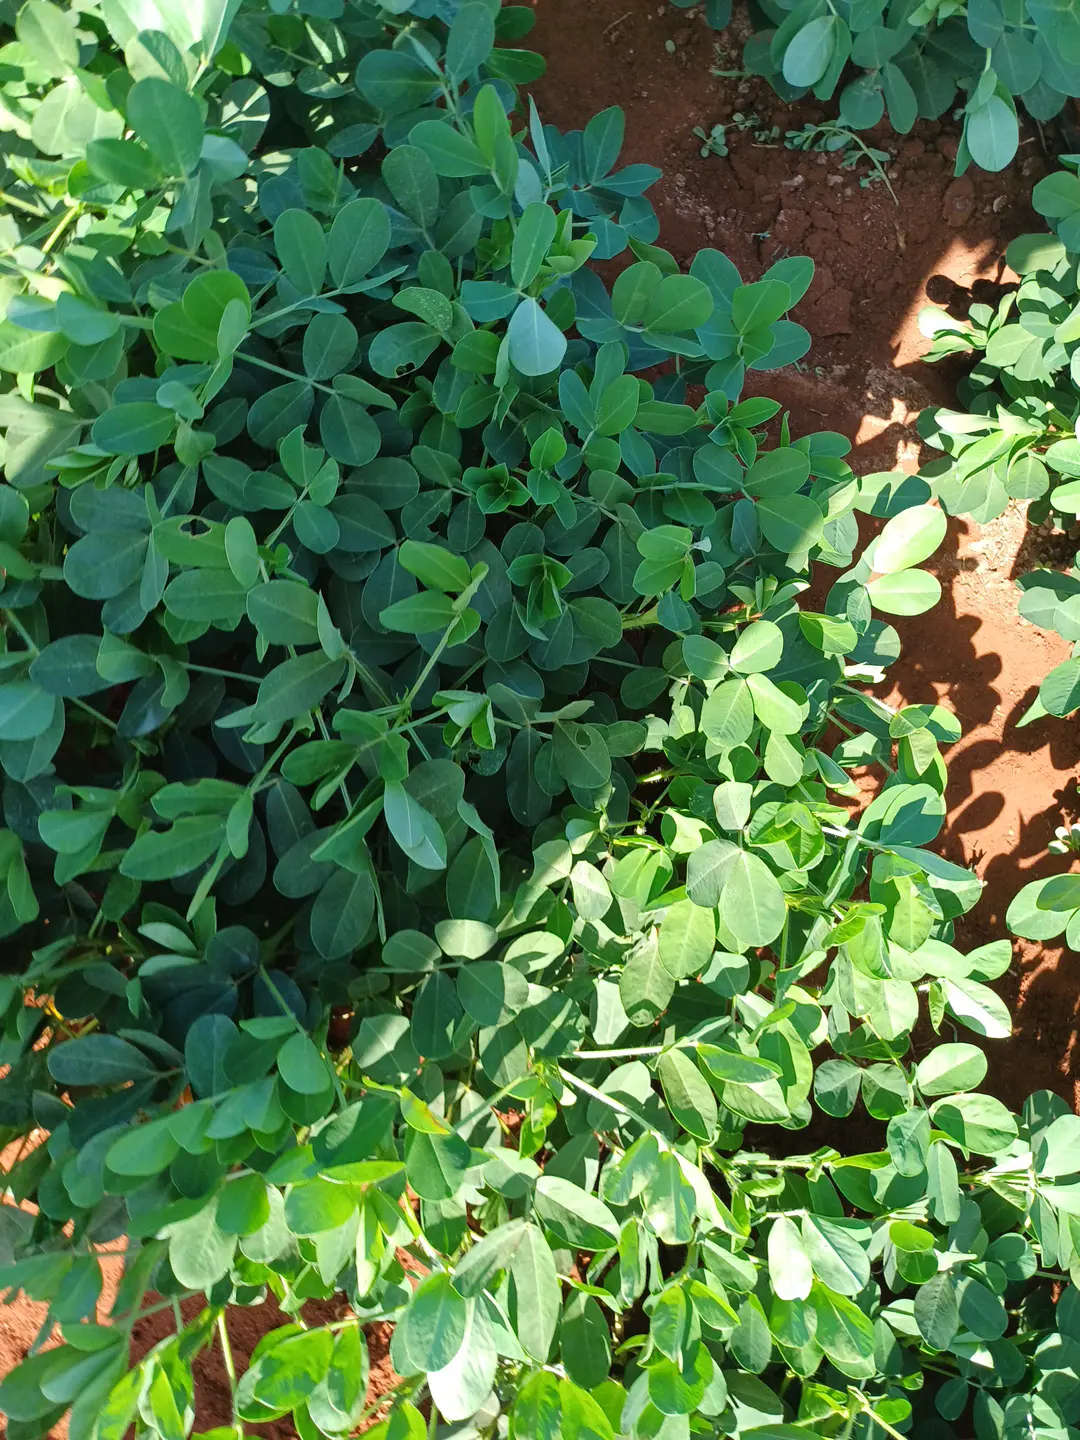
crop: groundnut
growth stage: flowering
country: Kenya
